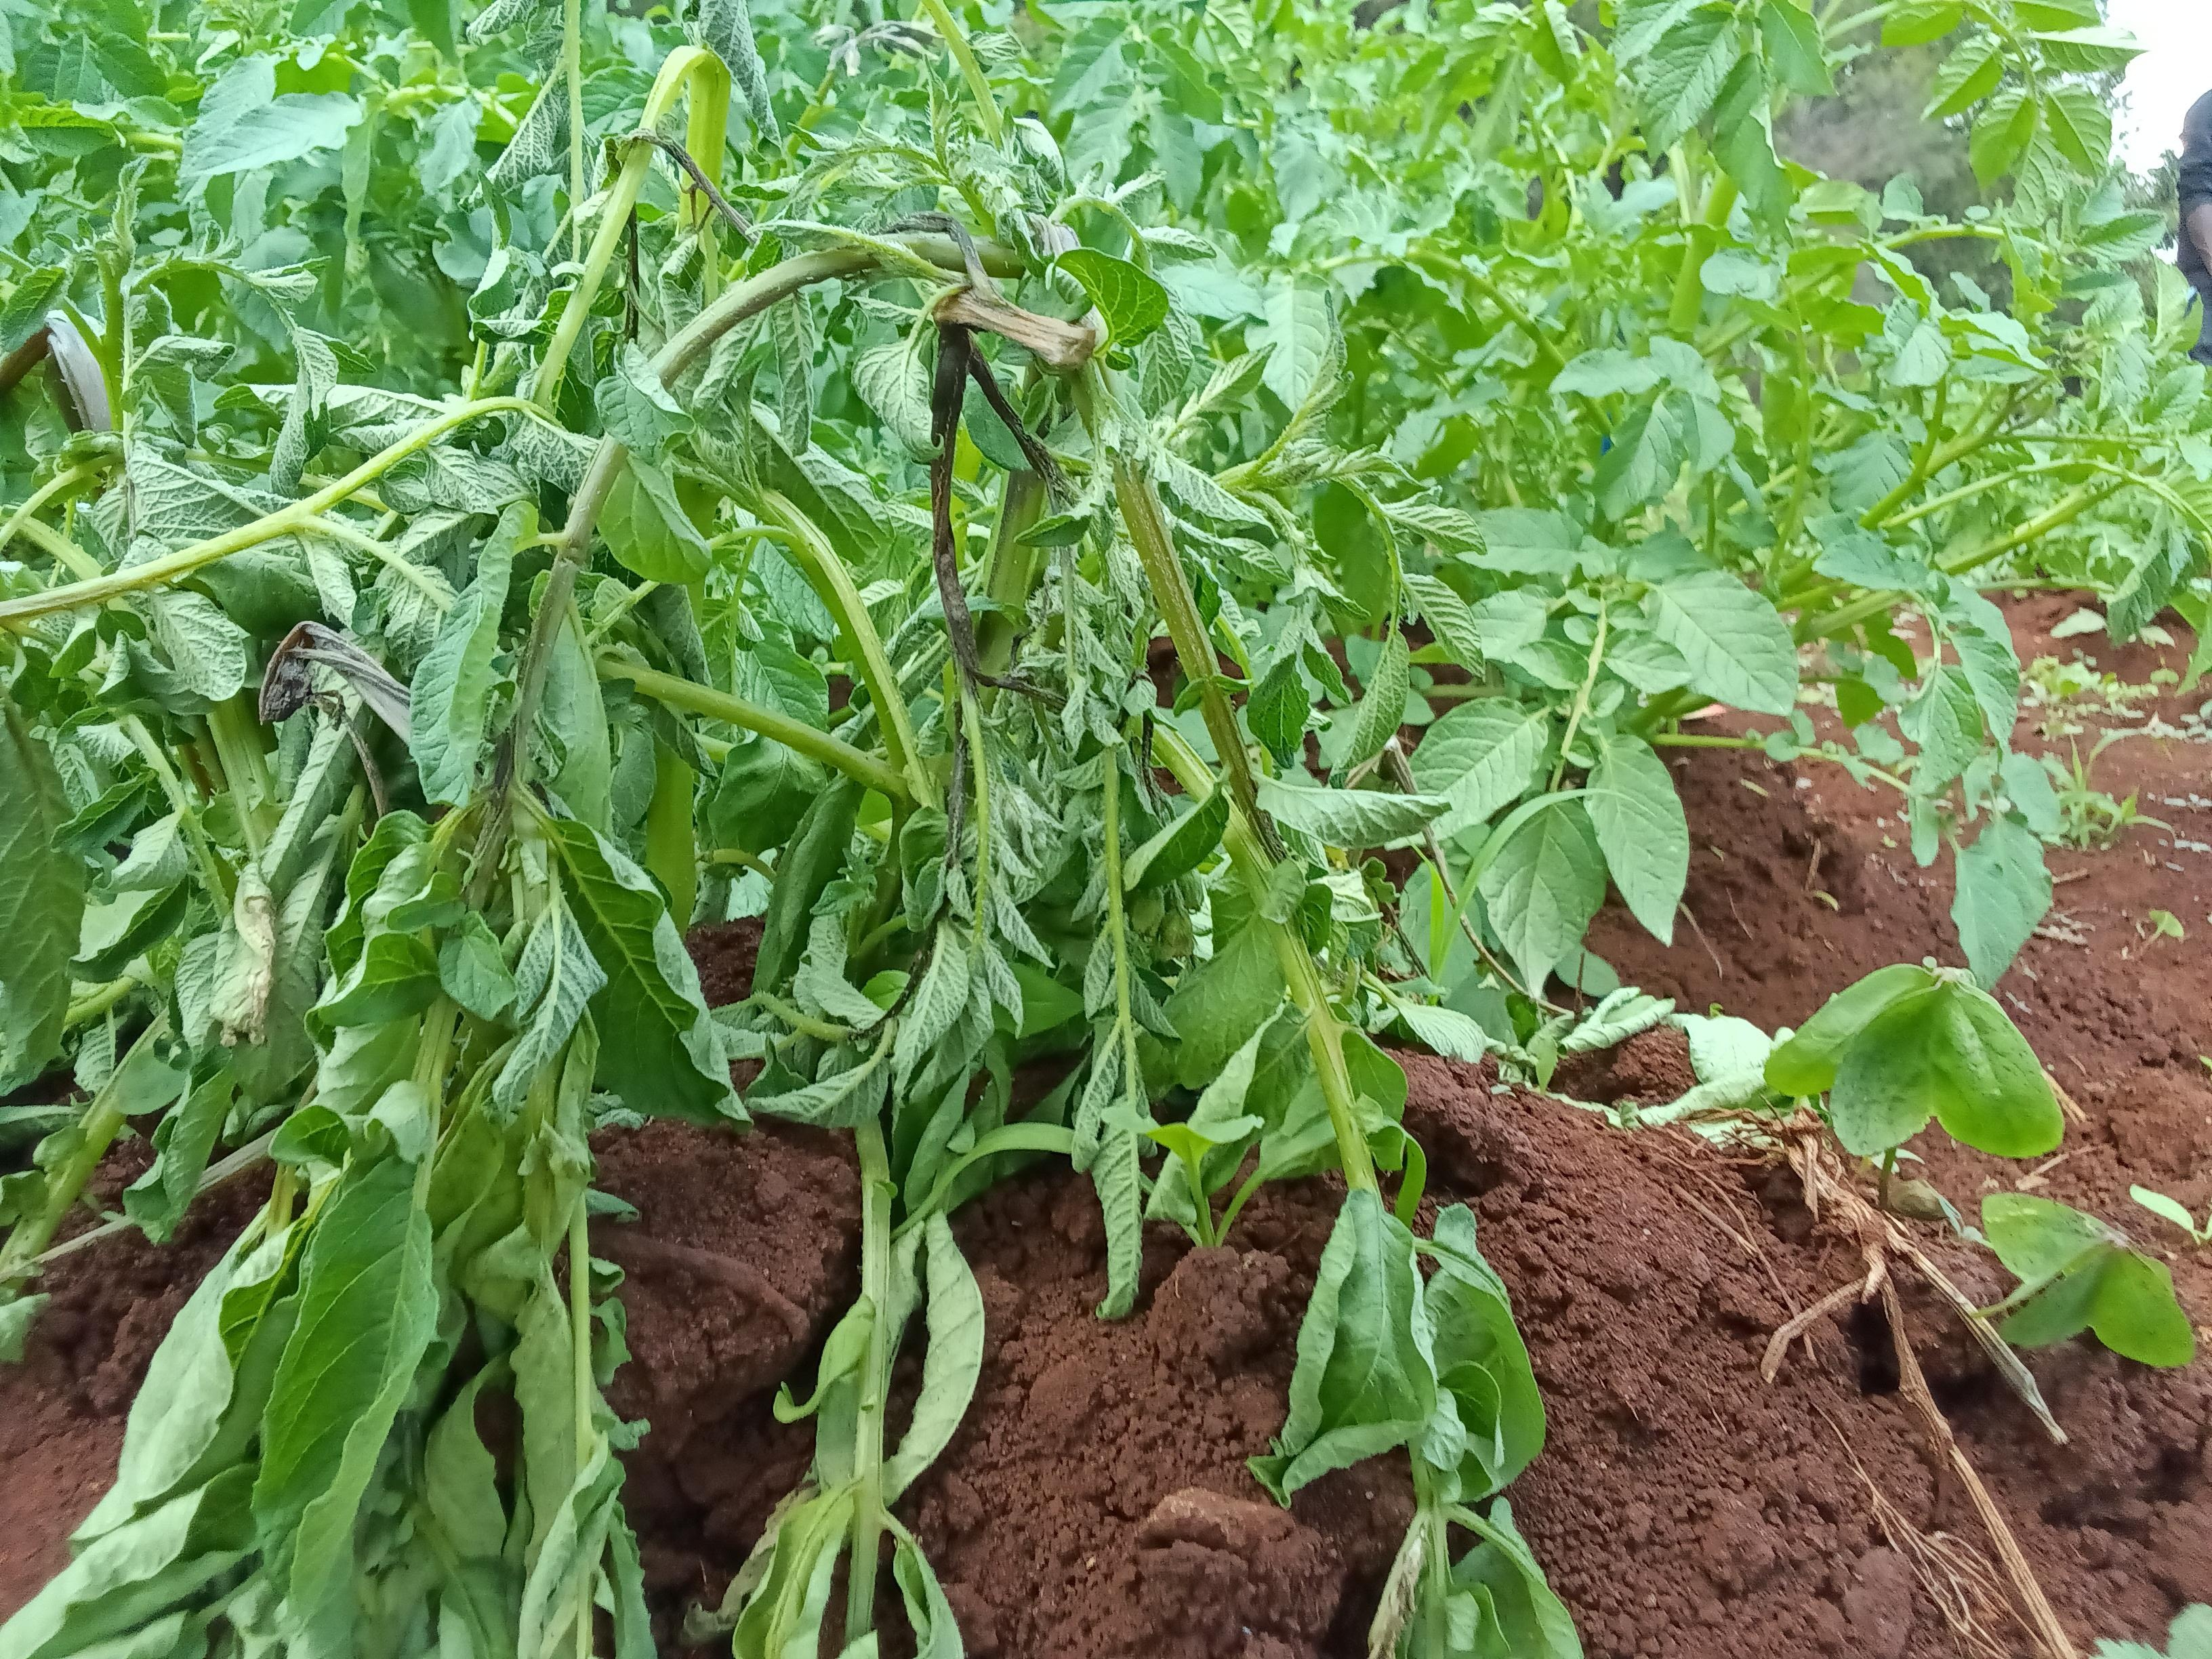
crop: potato
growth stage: flowering
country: Kenya
